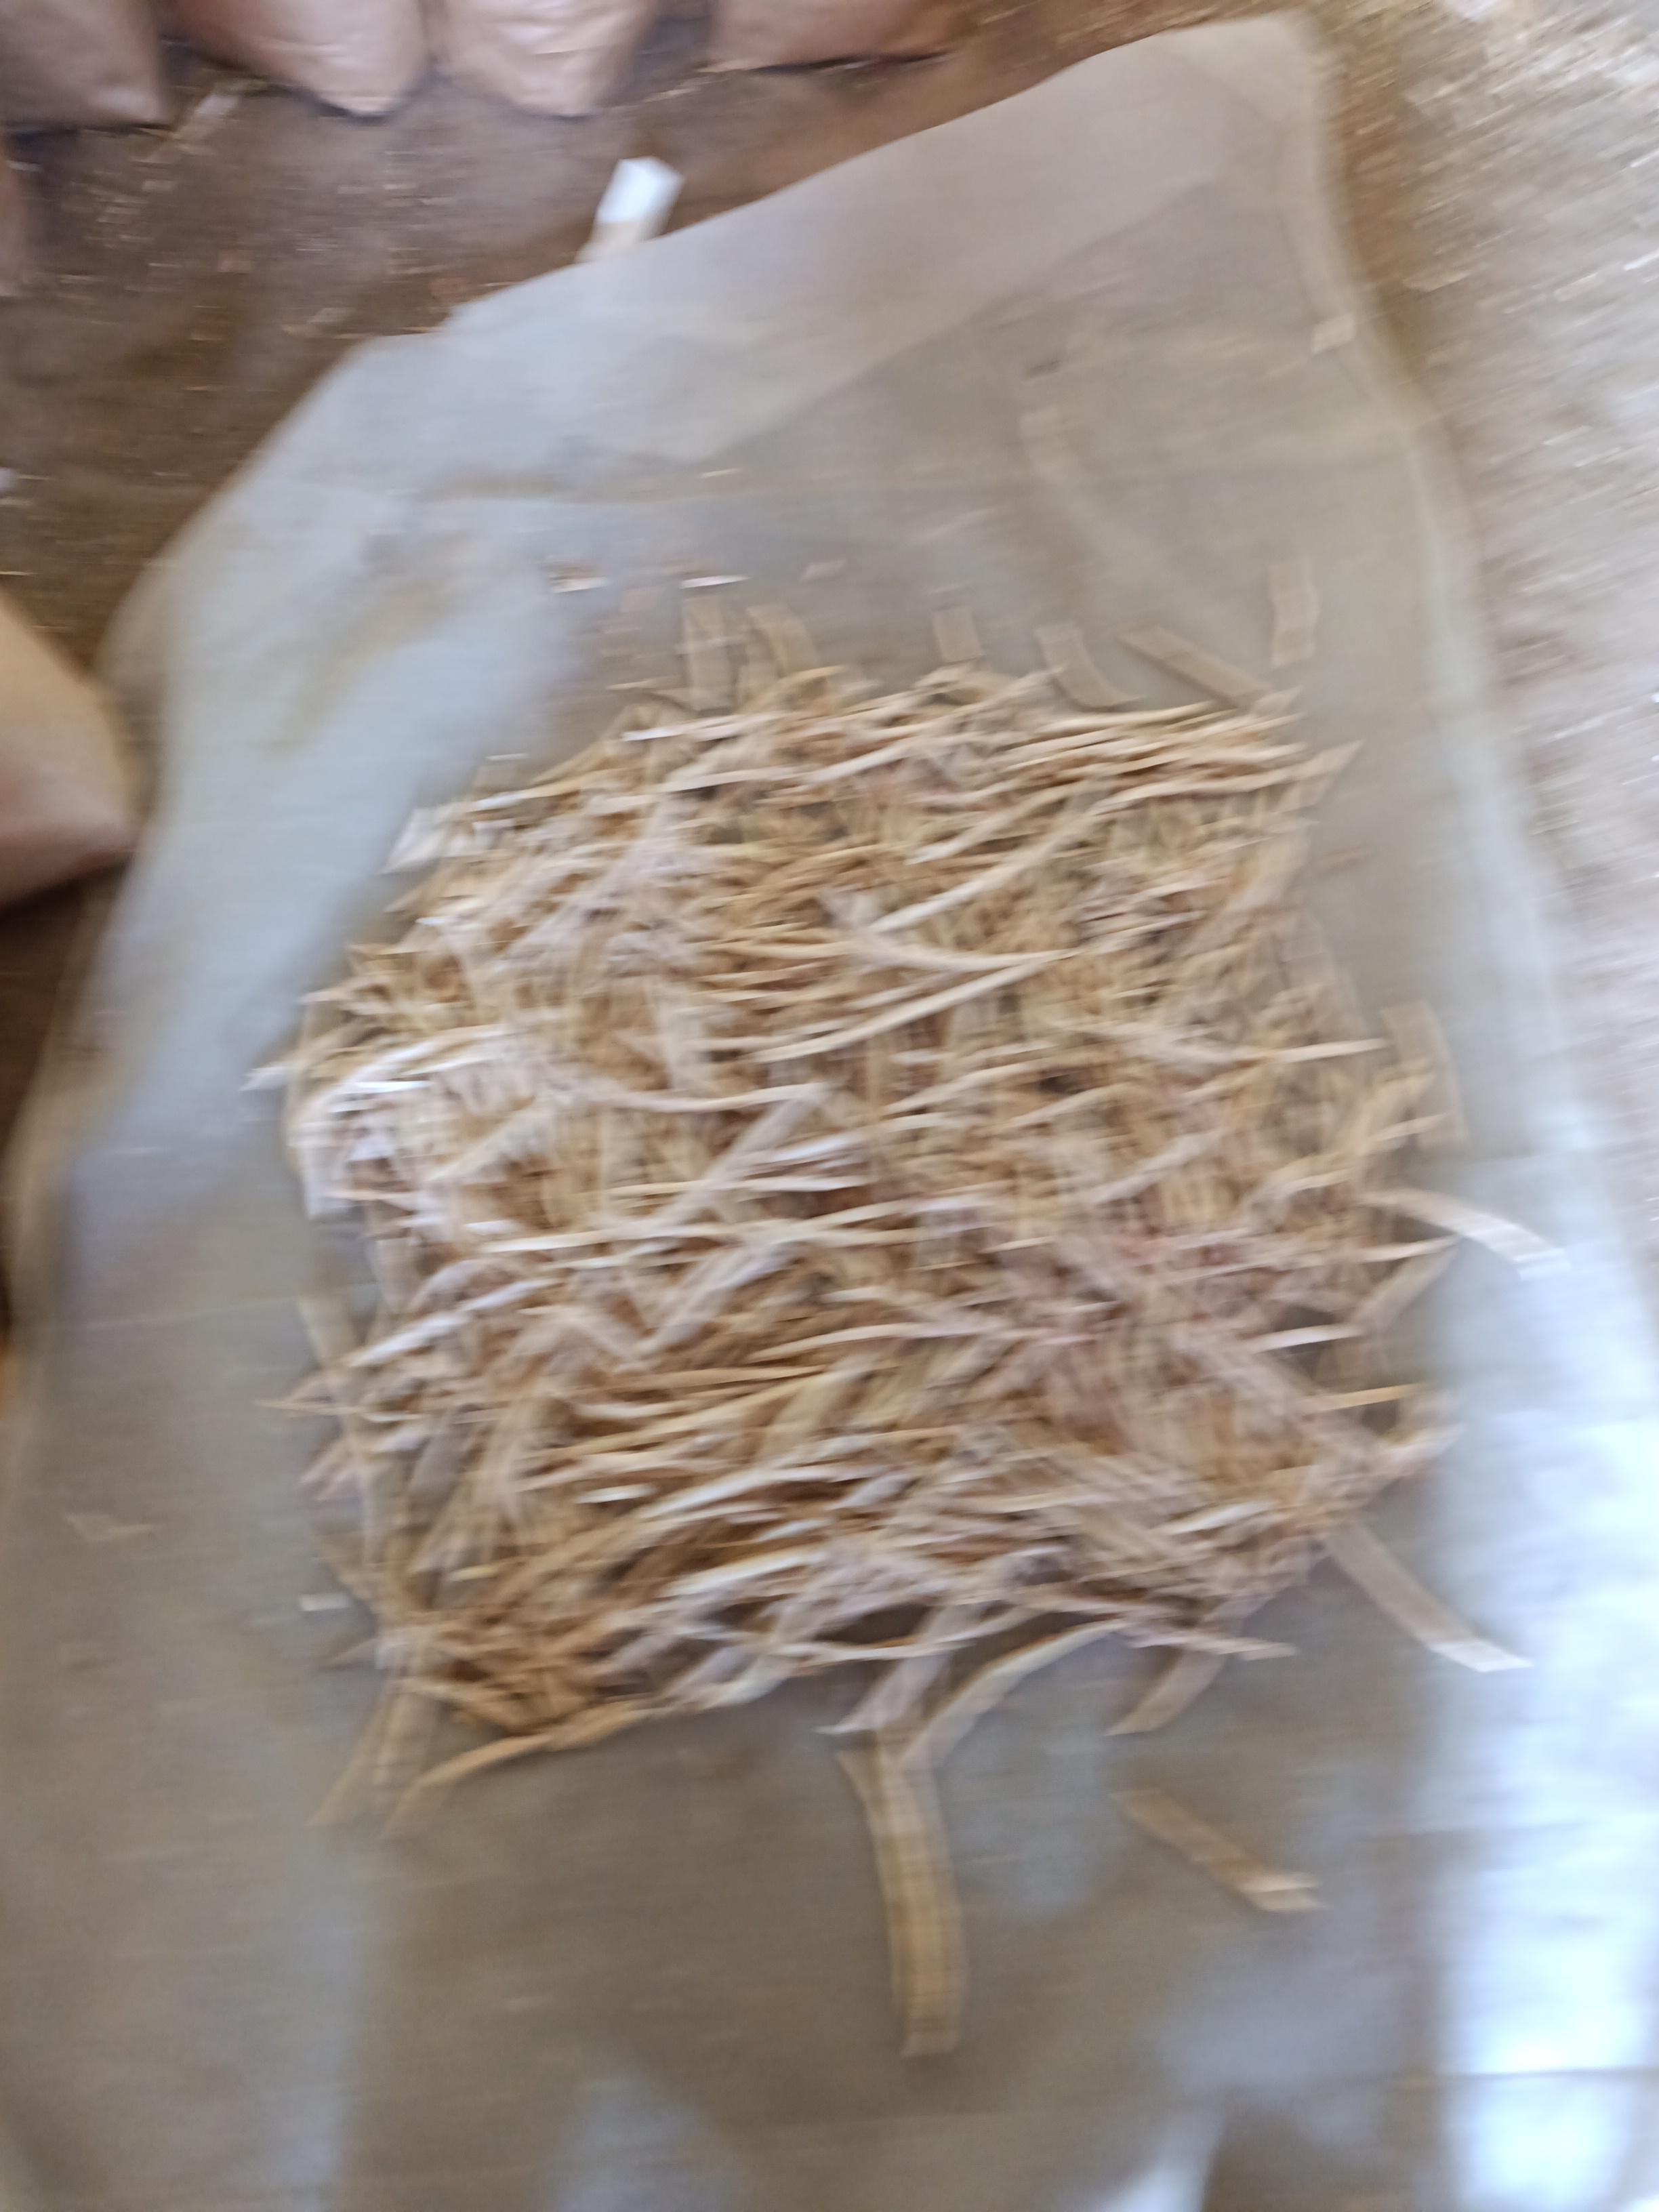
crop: cowpea
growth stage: harvest
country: Nigeria
